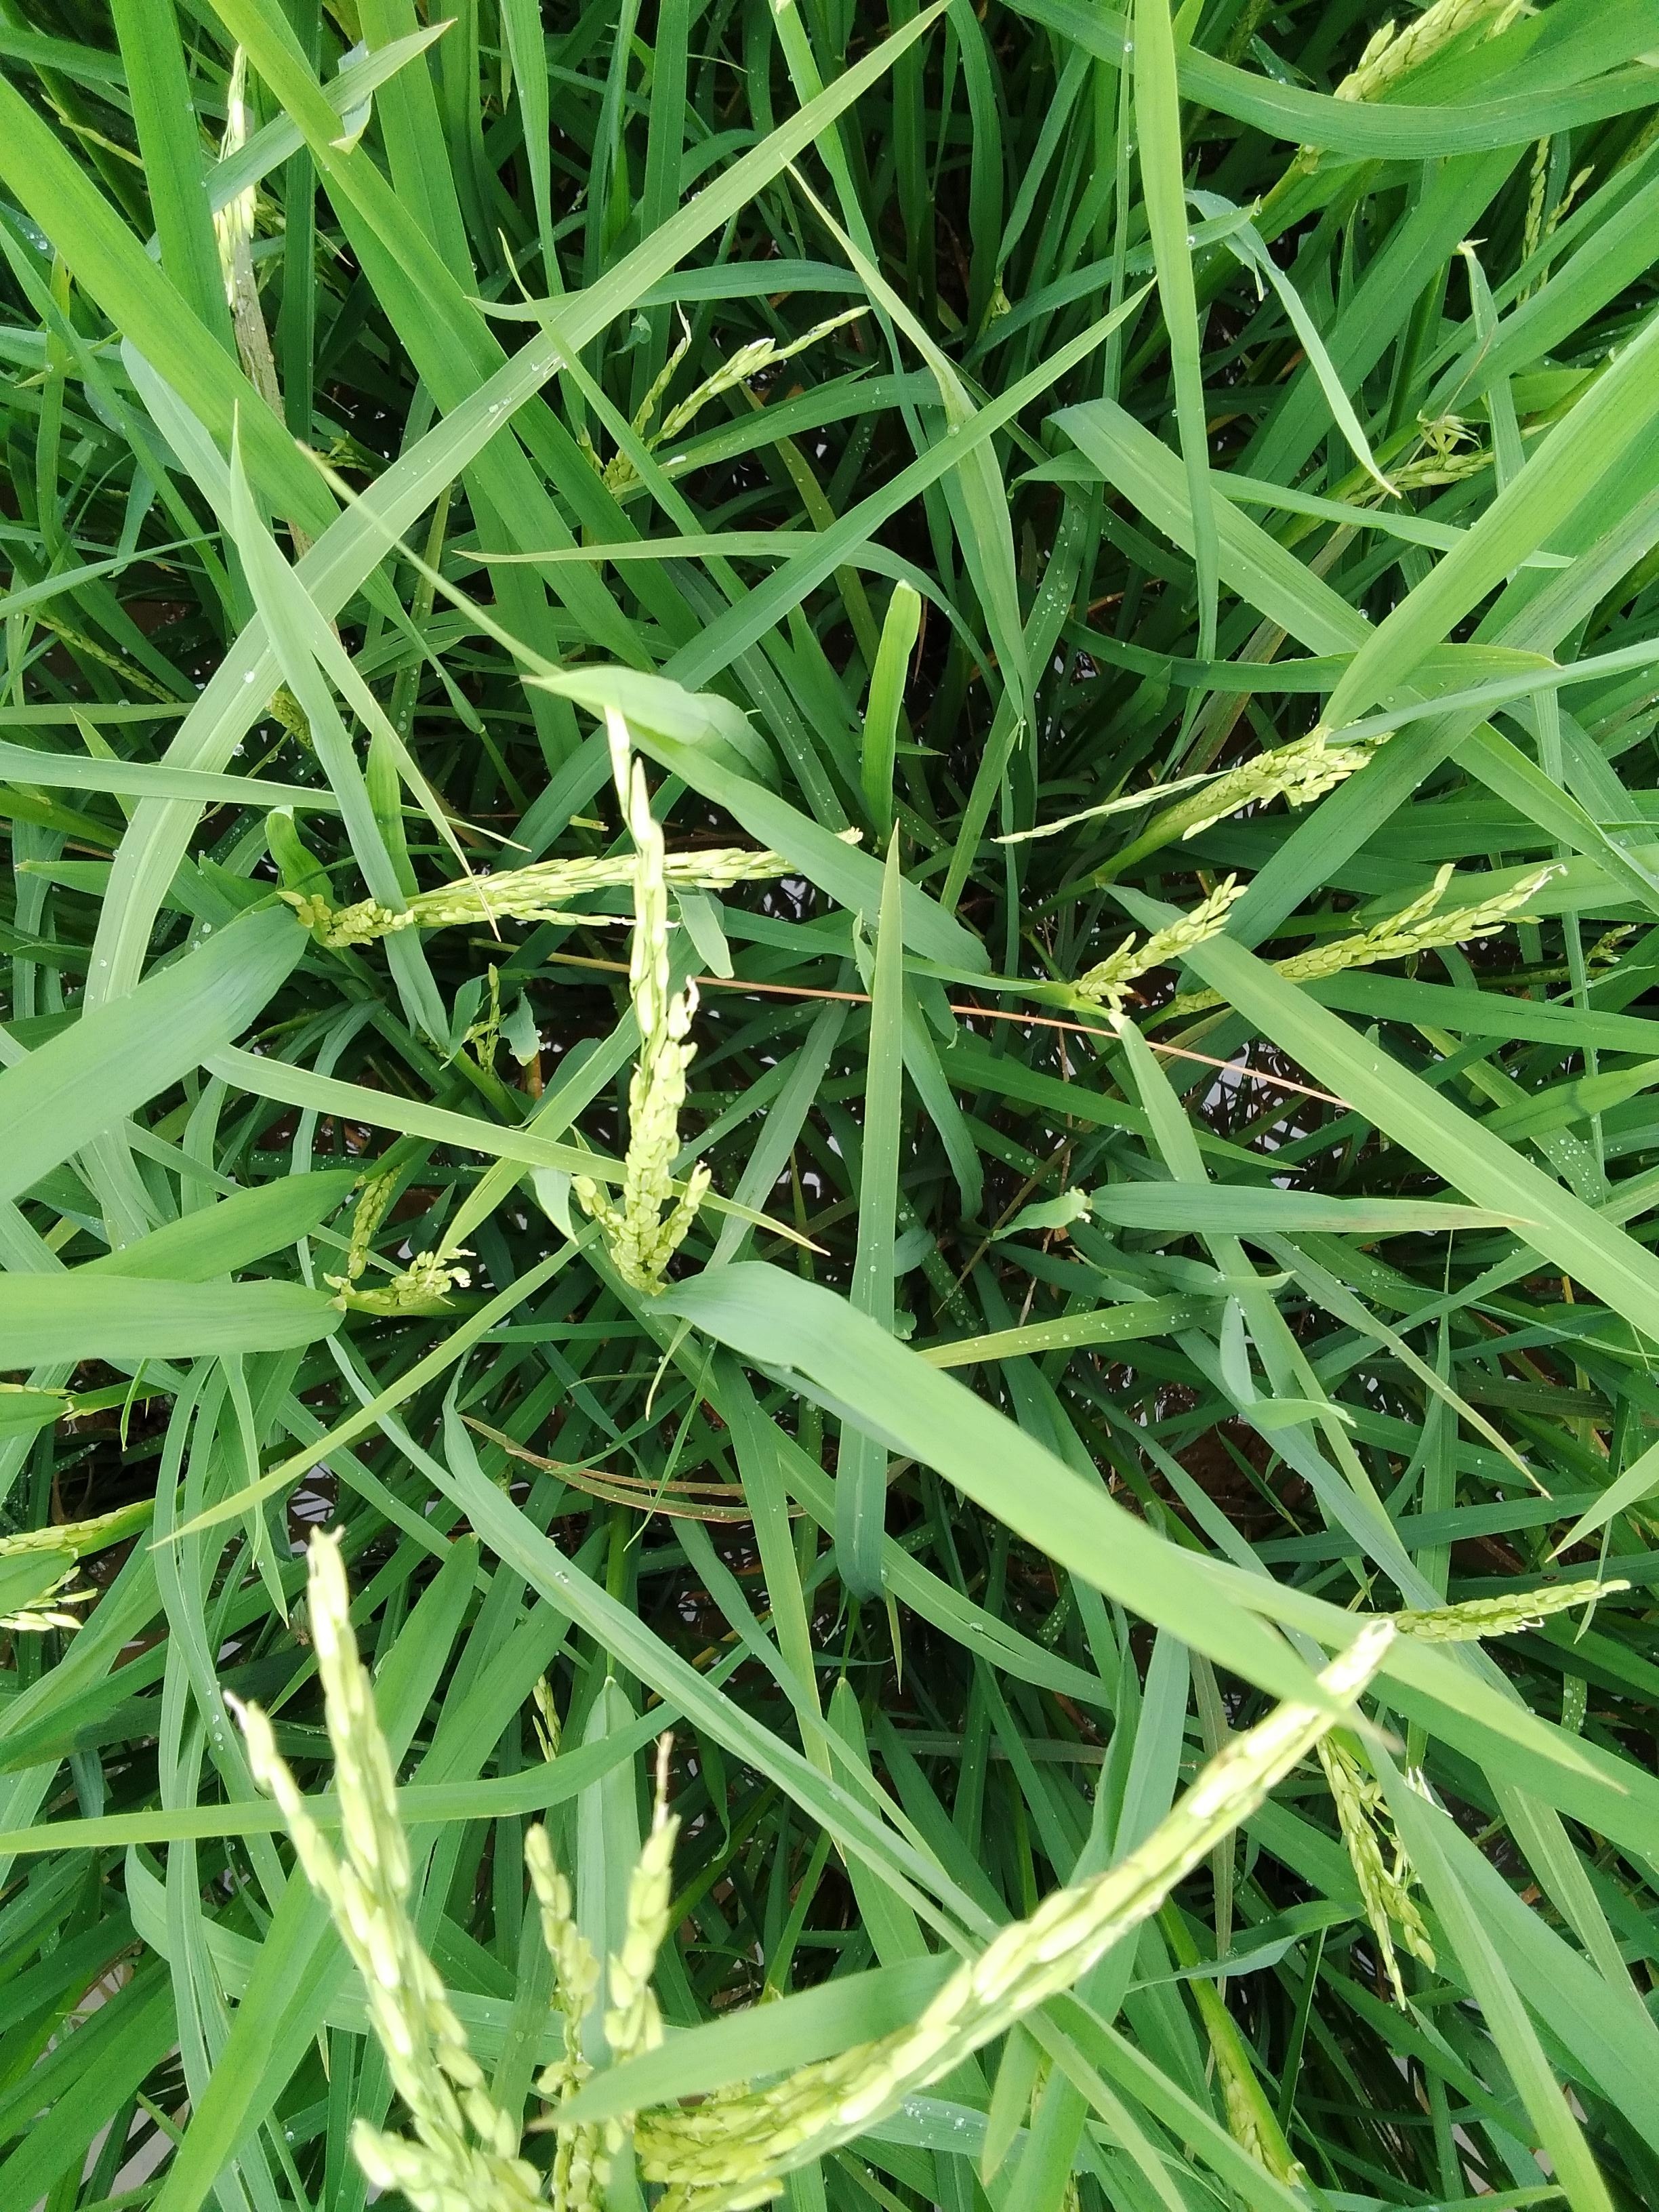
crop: rice
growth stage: flowering
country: Nigeria
